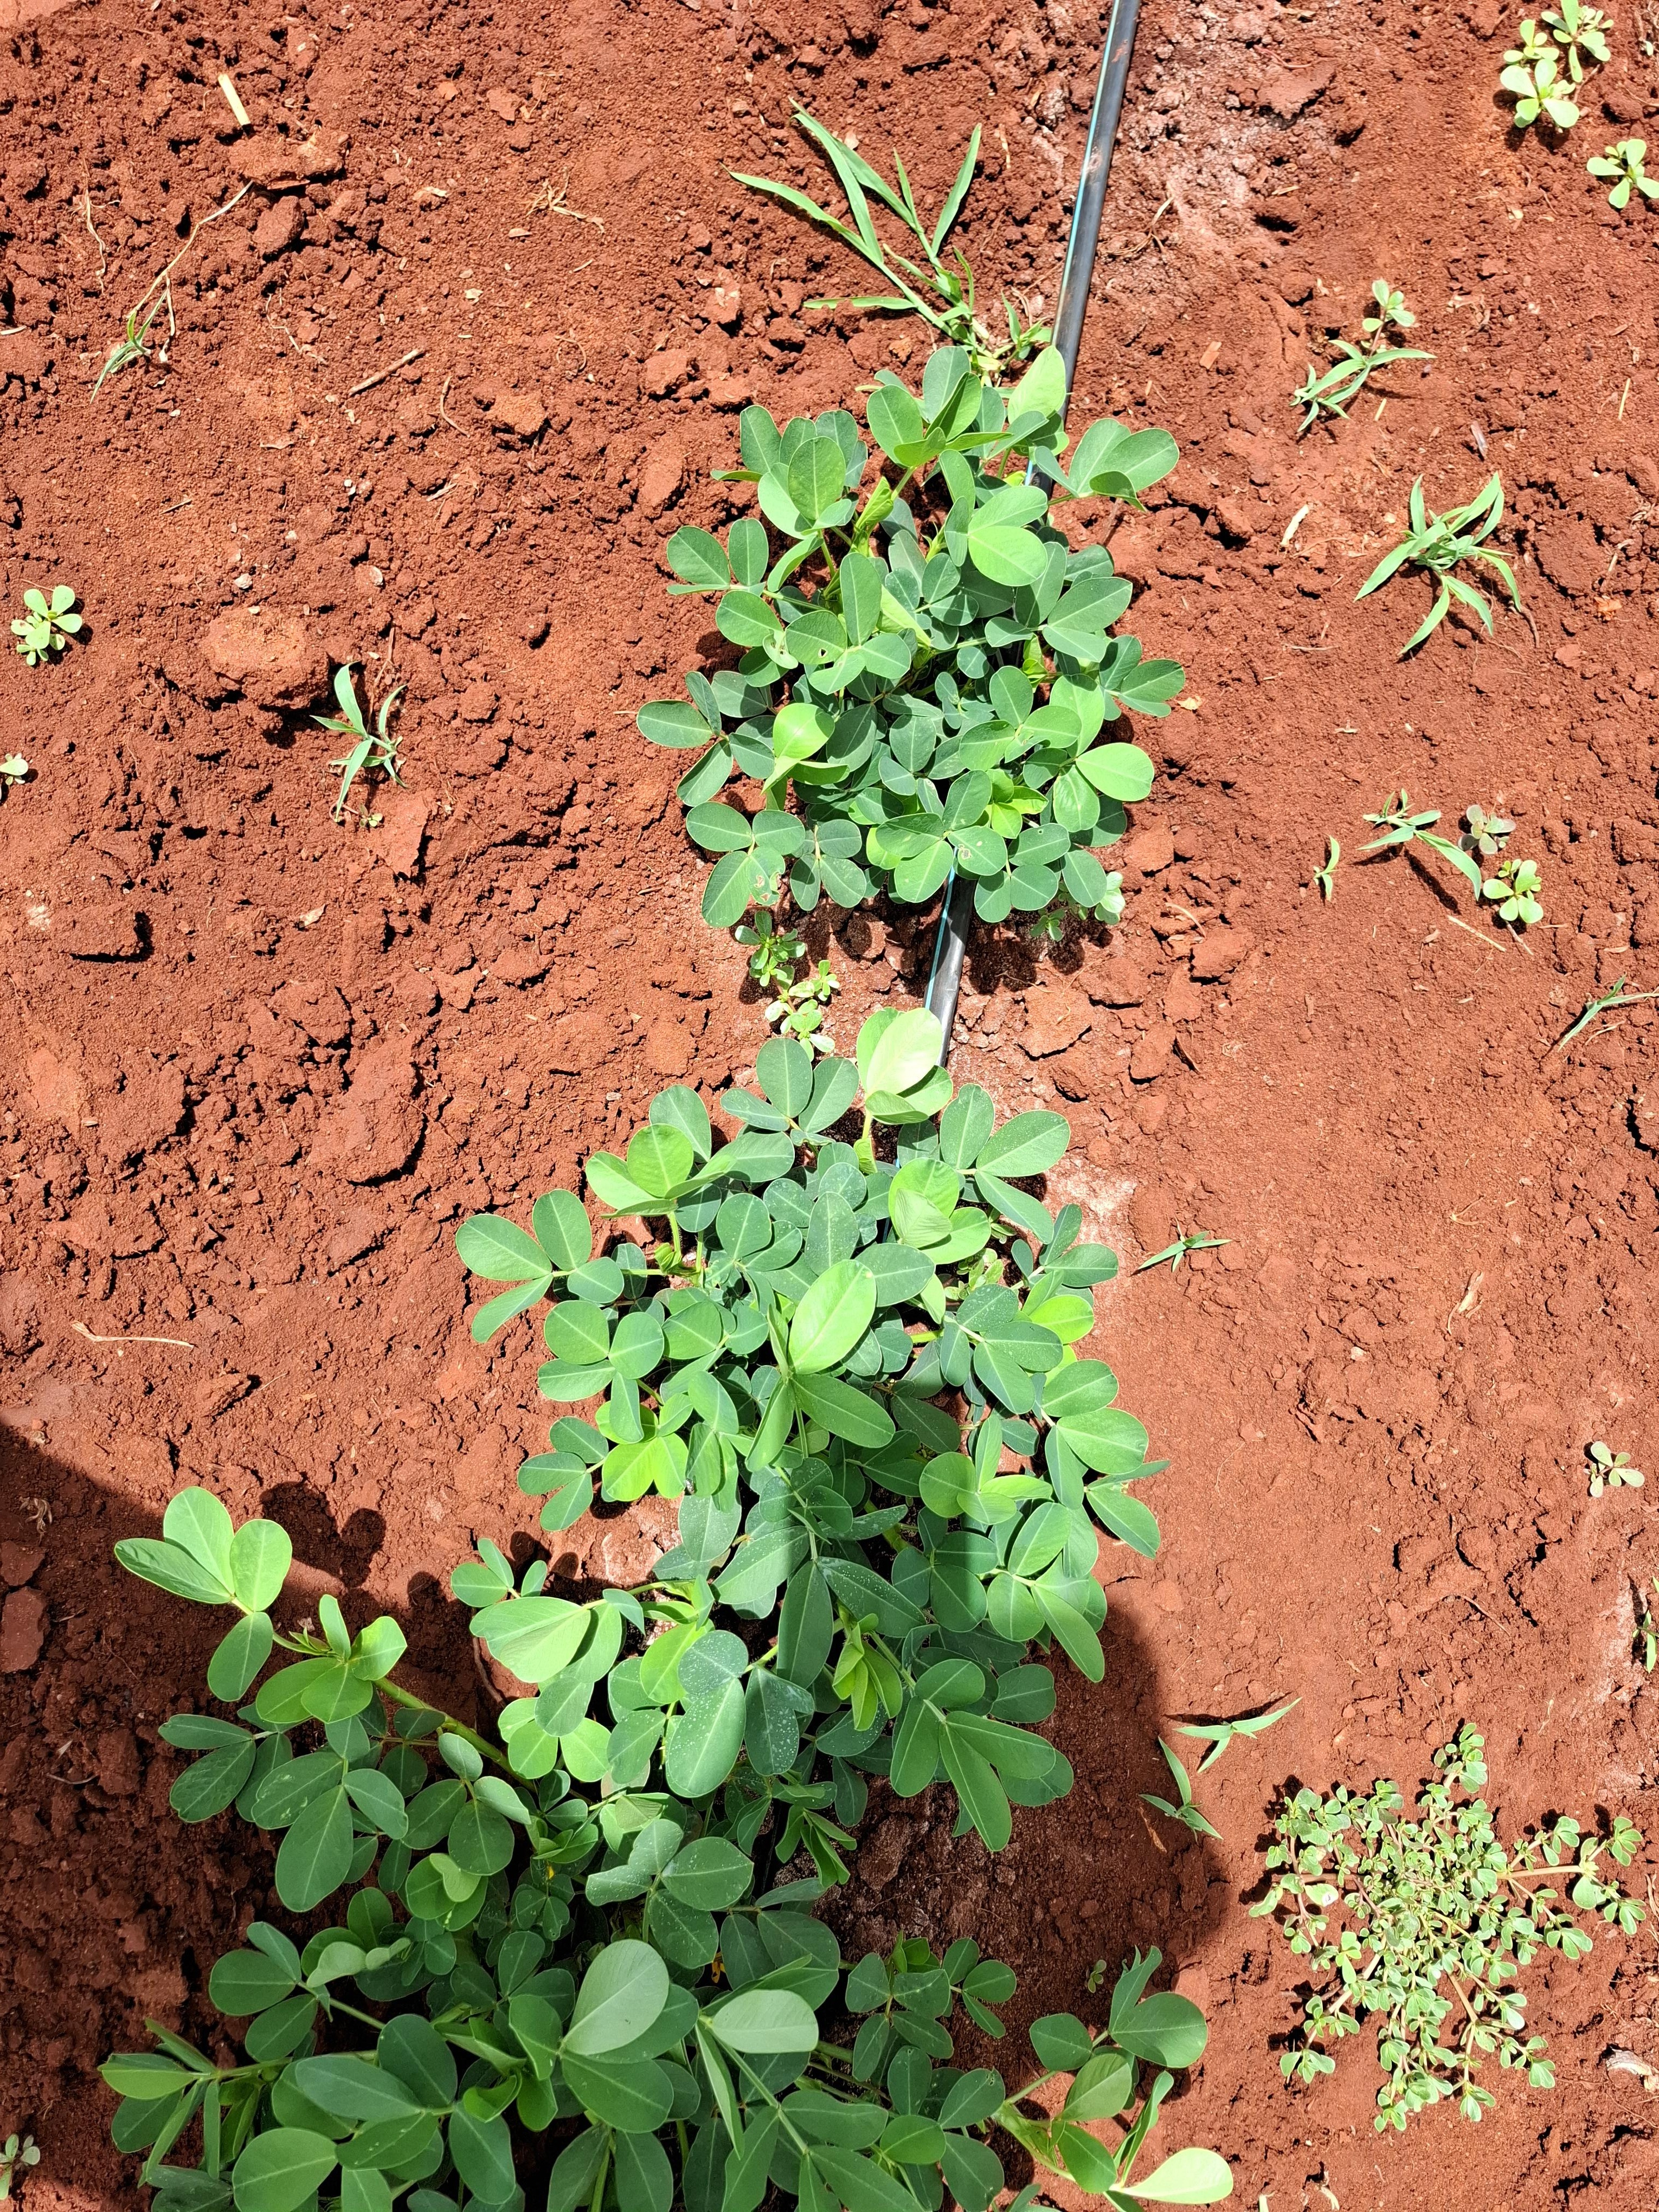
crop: groundnut
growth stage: flowering
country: Kenya
